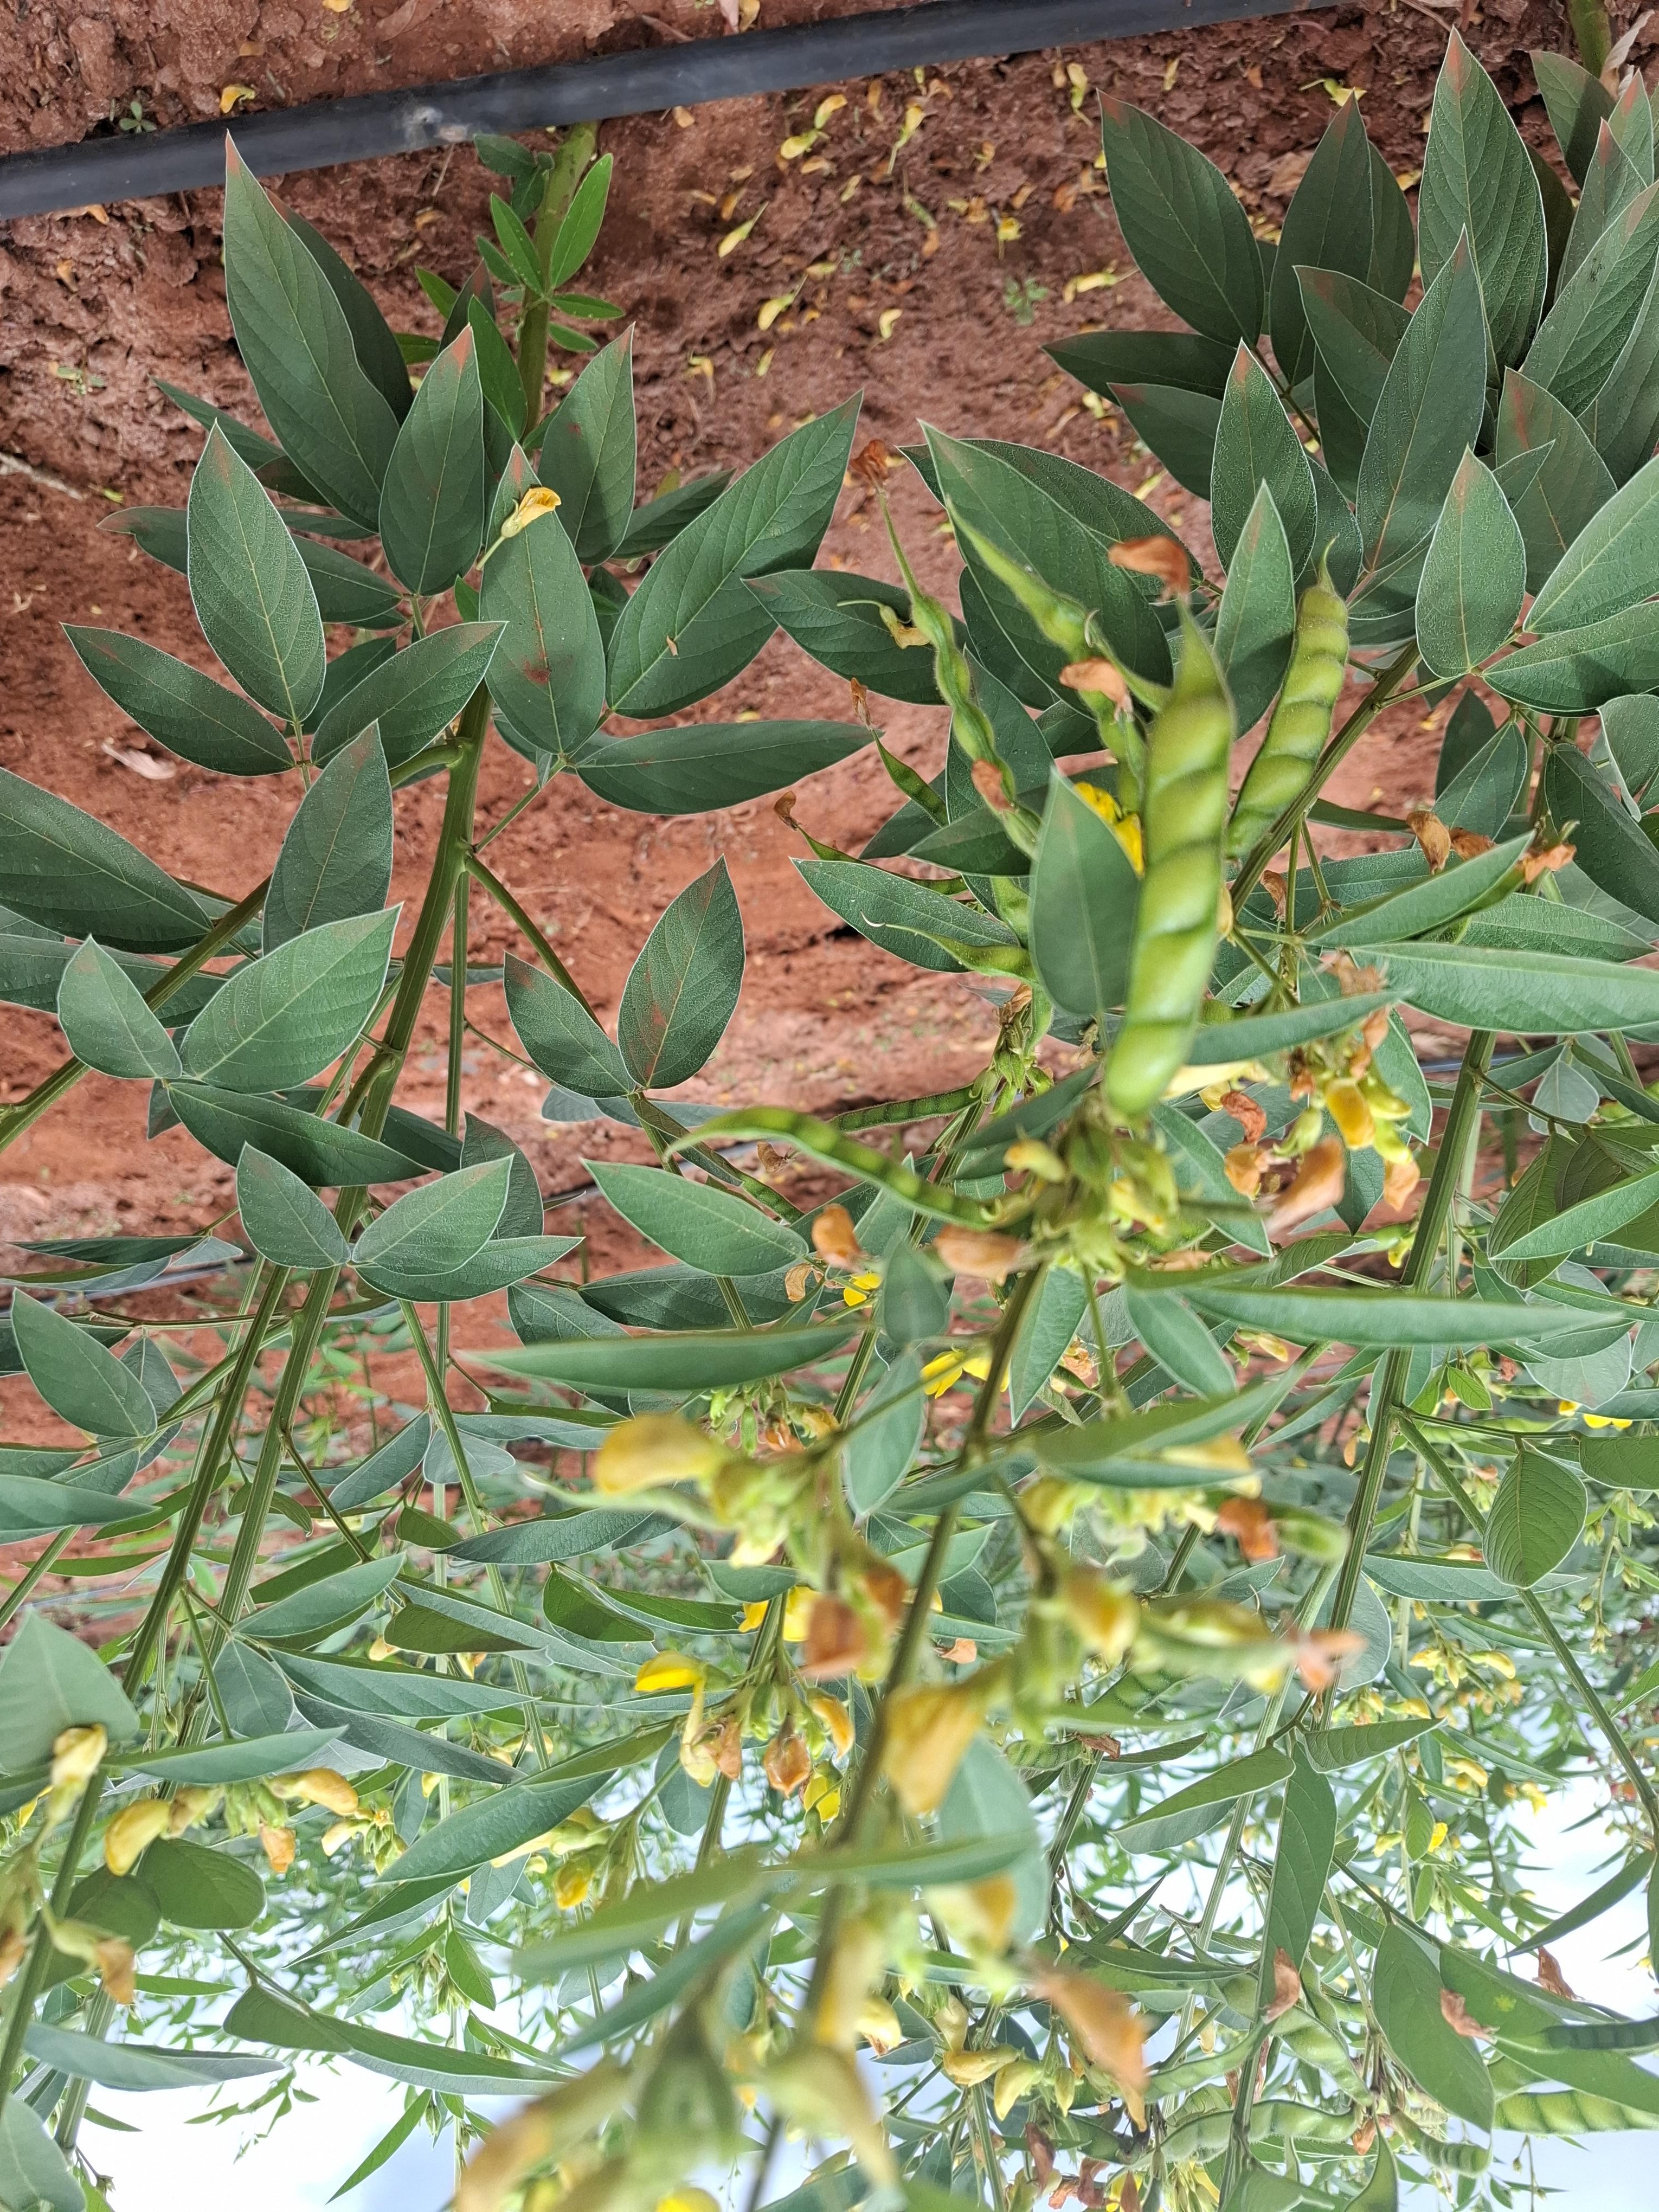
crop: pigeonpea
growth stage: flowering
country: Kenya
